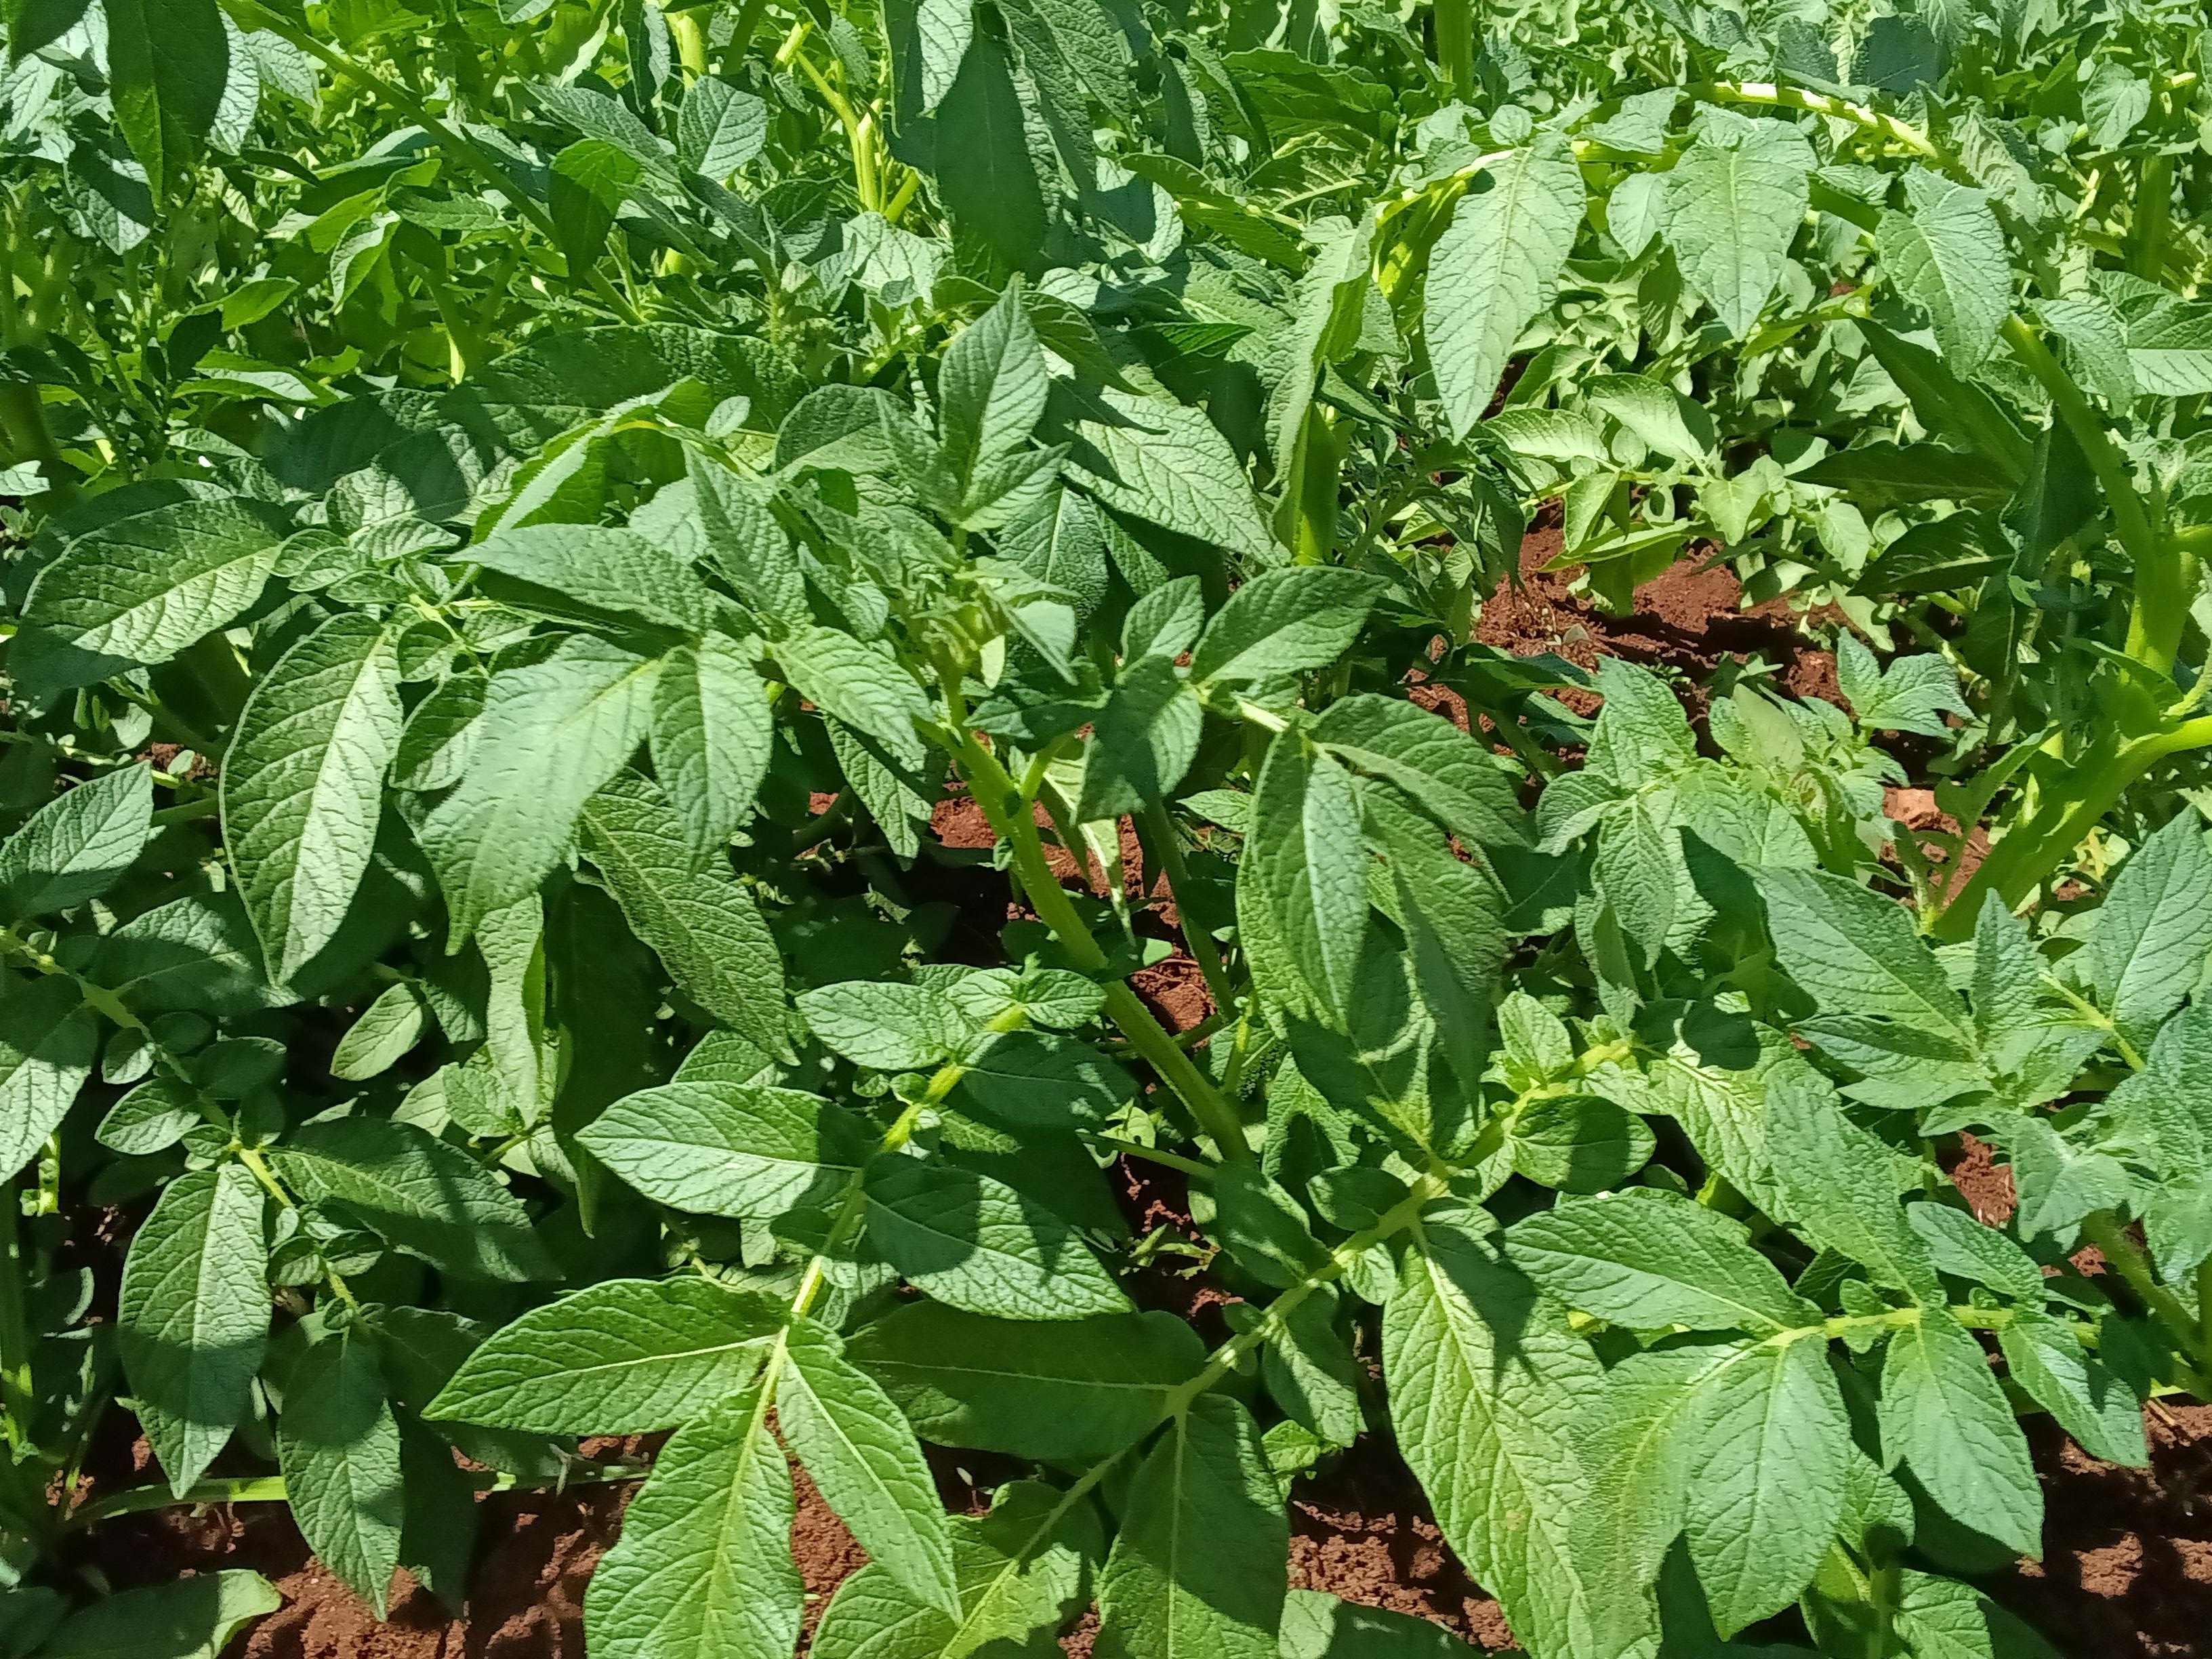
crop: potato
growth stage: vegetative
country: Kenya
